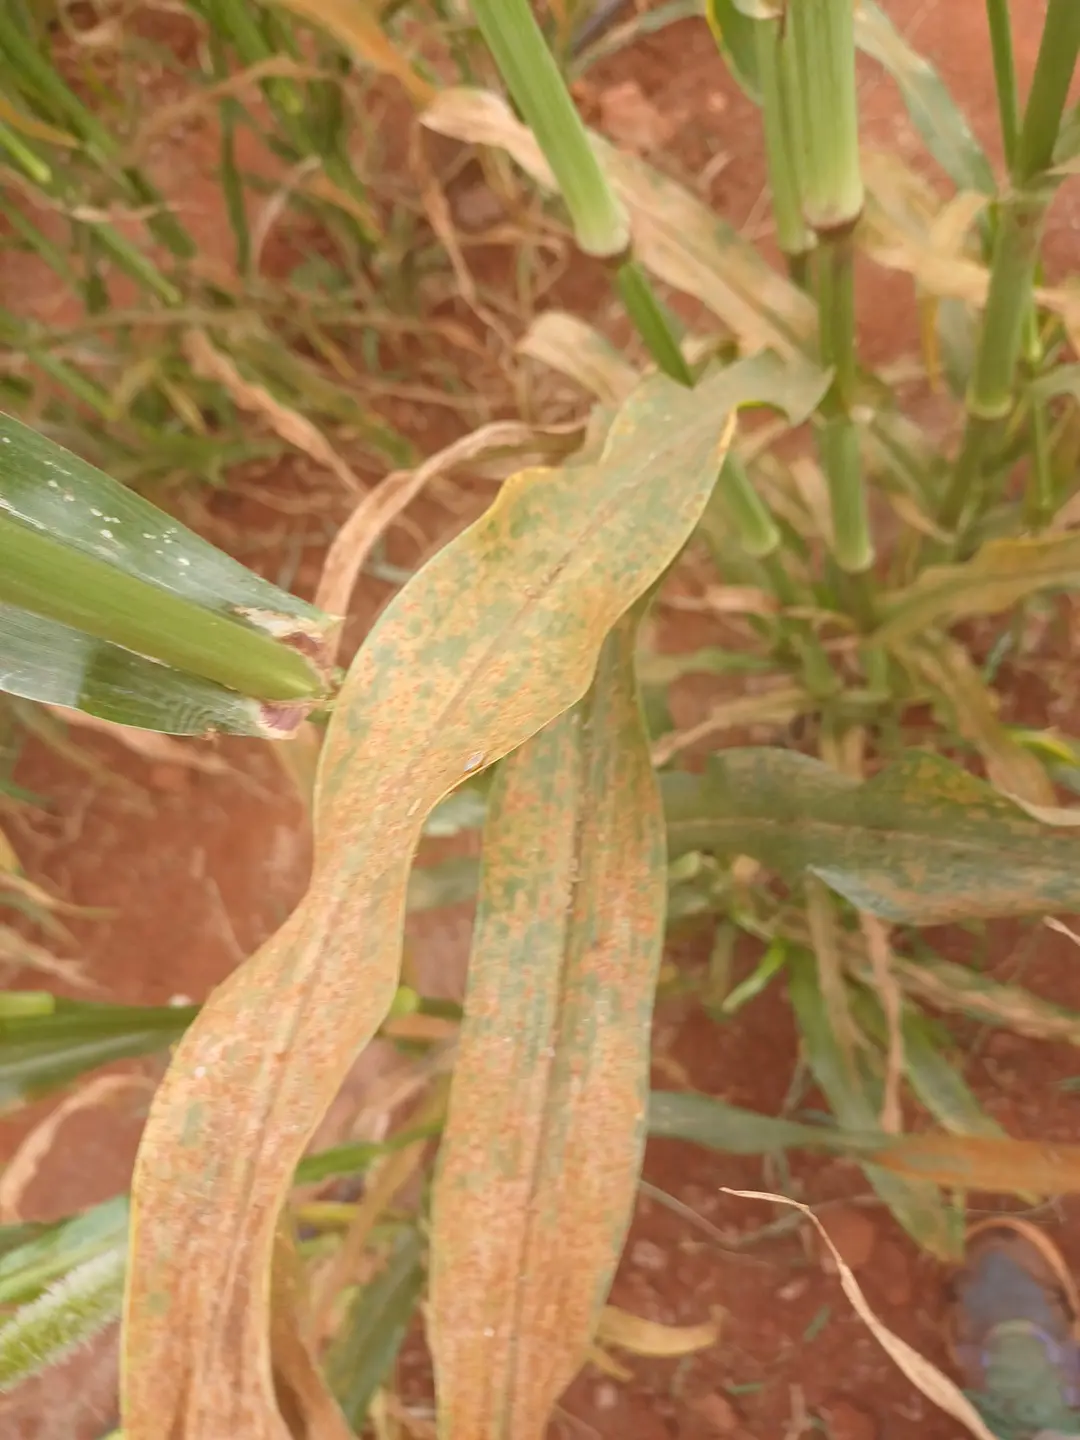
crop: pearl millet
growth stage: filling grain
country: Kenya
